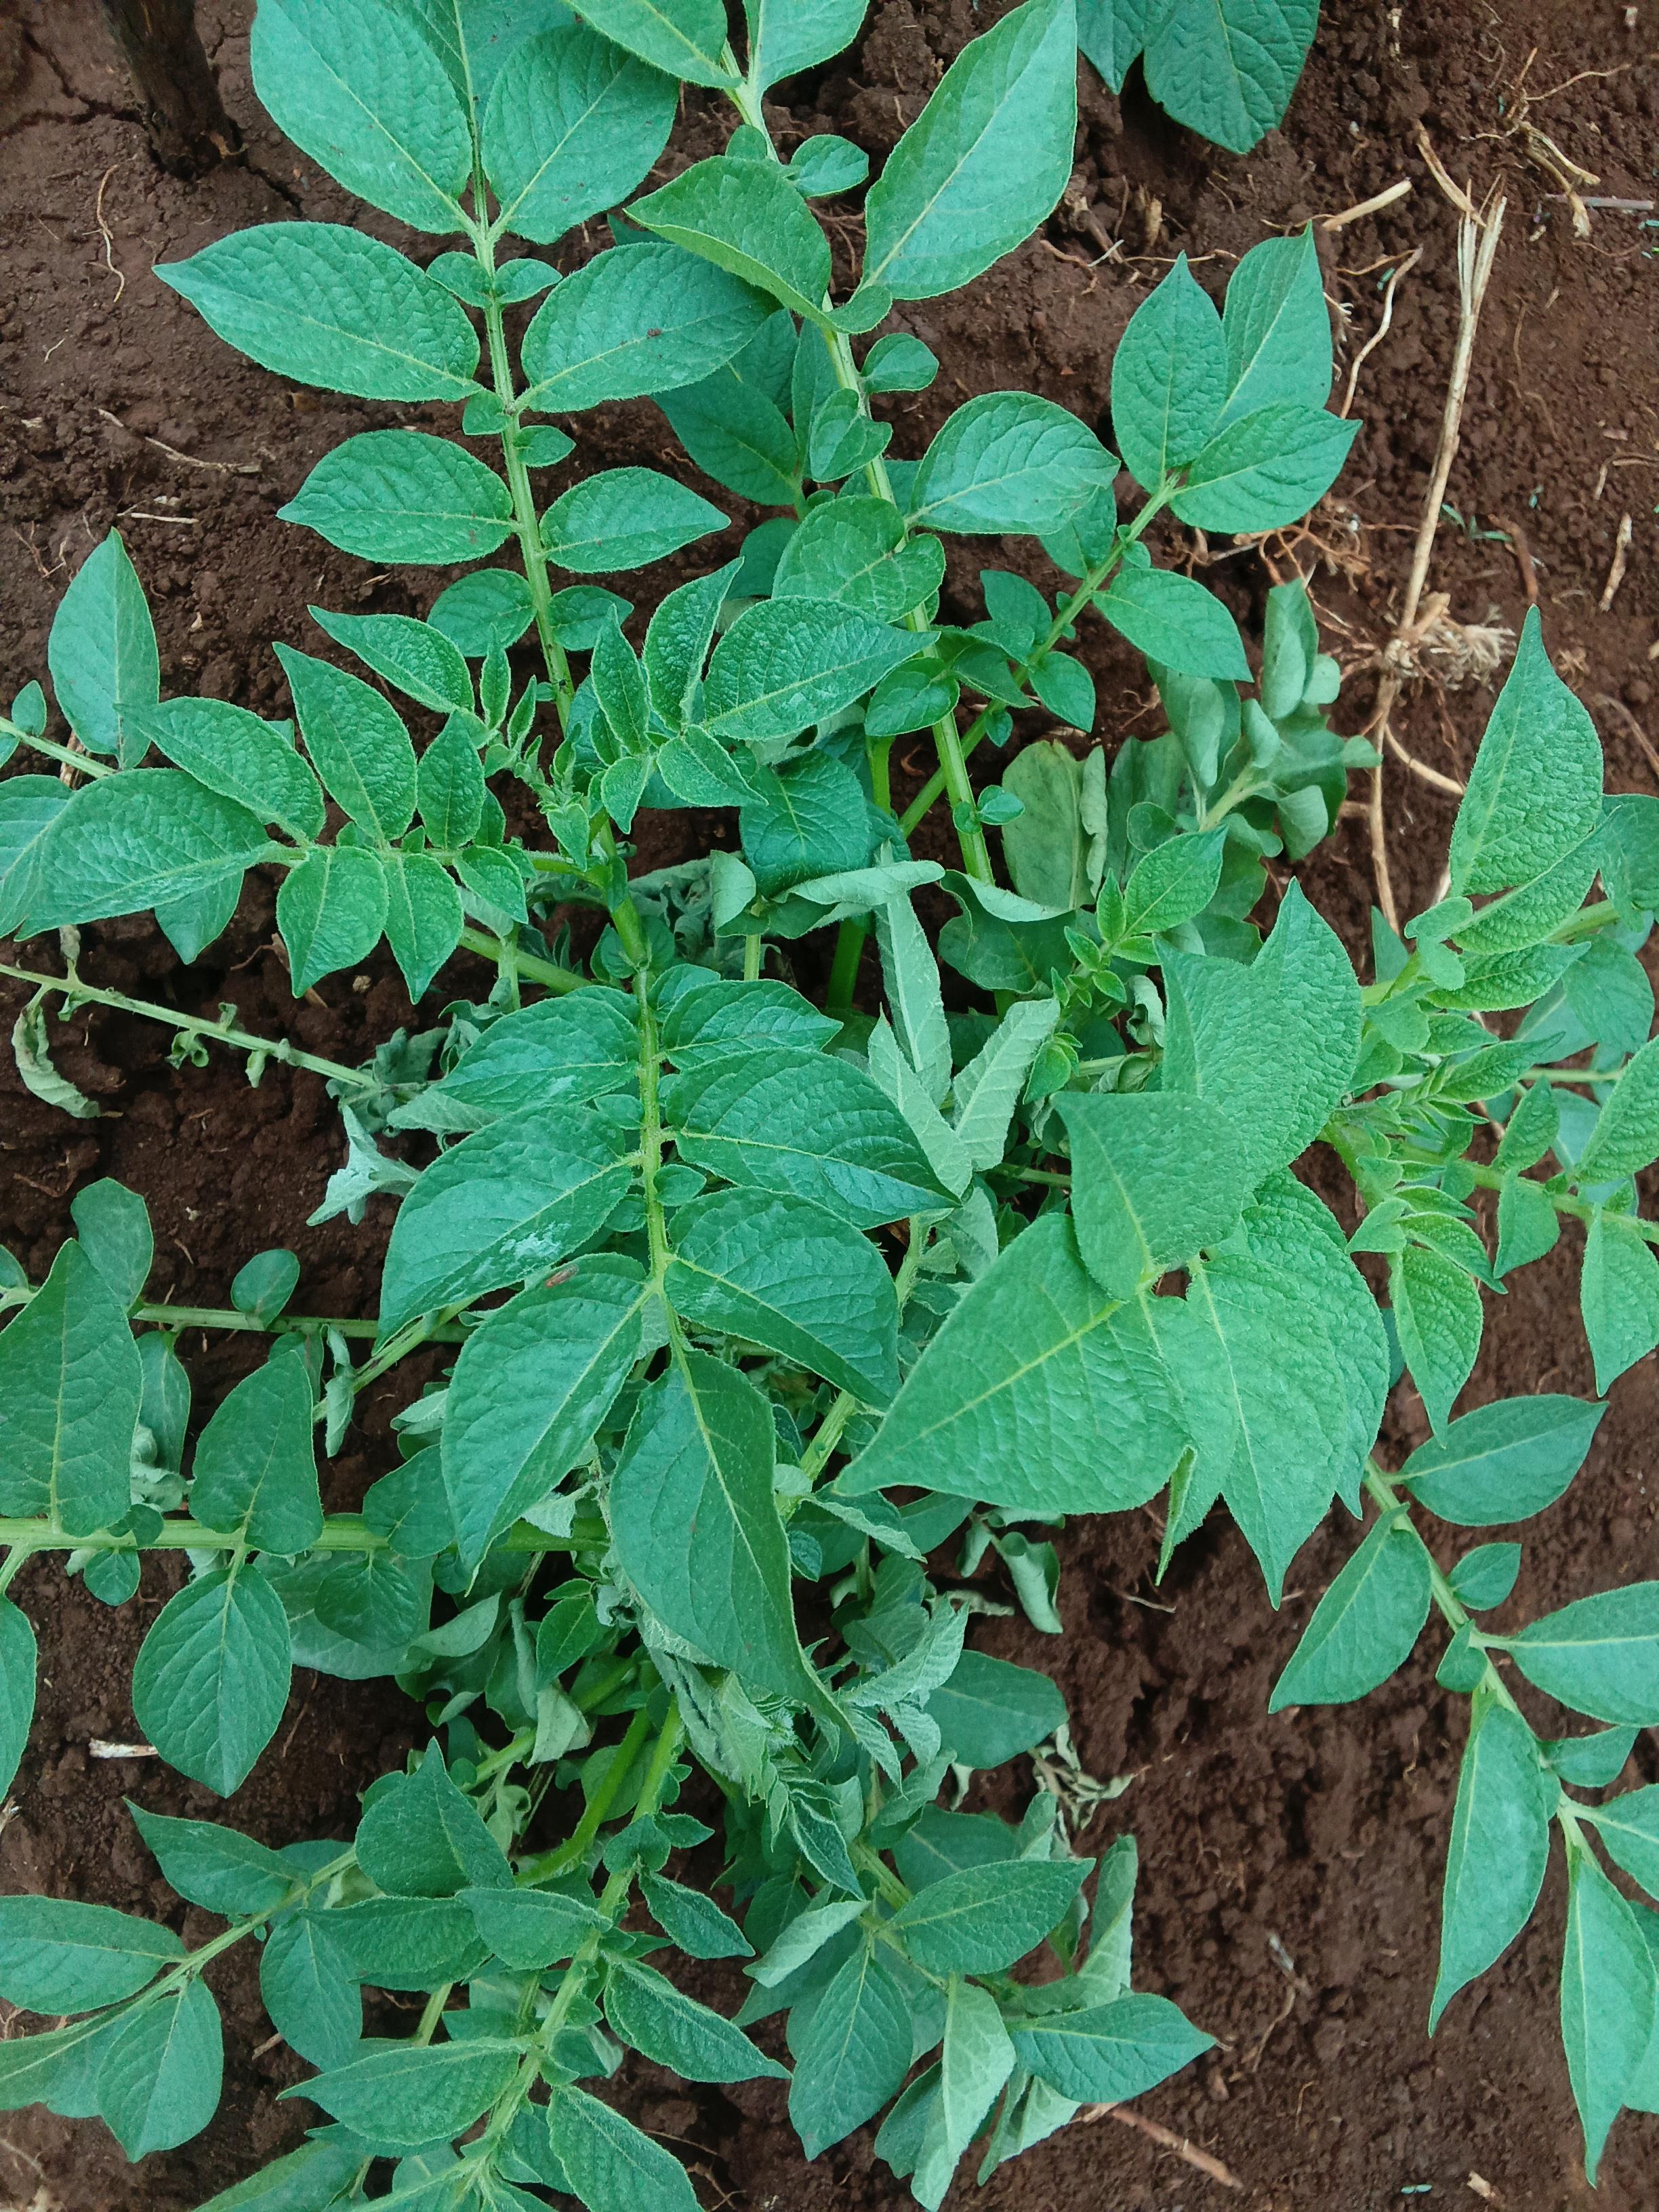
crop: potato
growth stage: vegetative
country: Kenya
